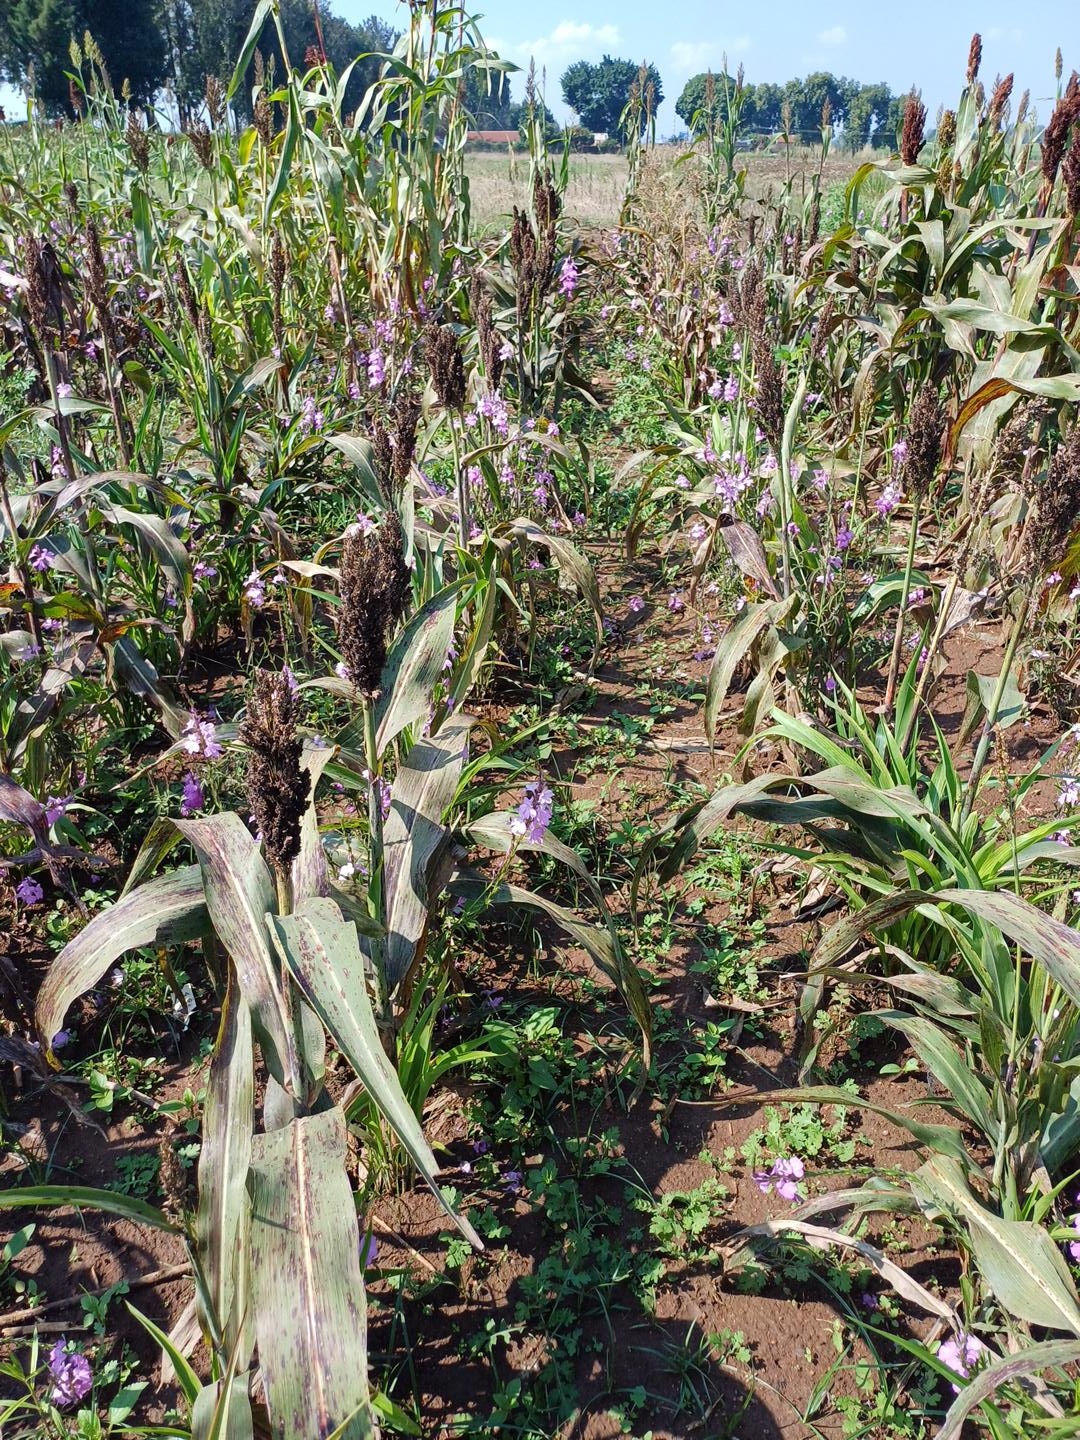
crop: sorghum
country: Kenya
